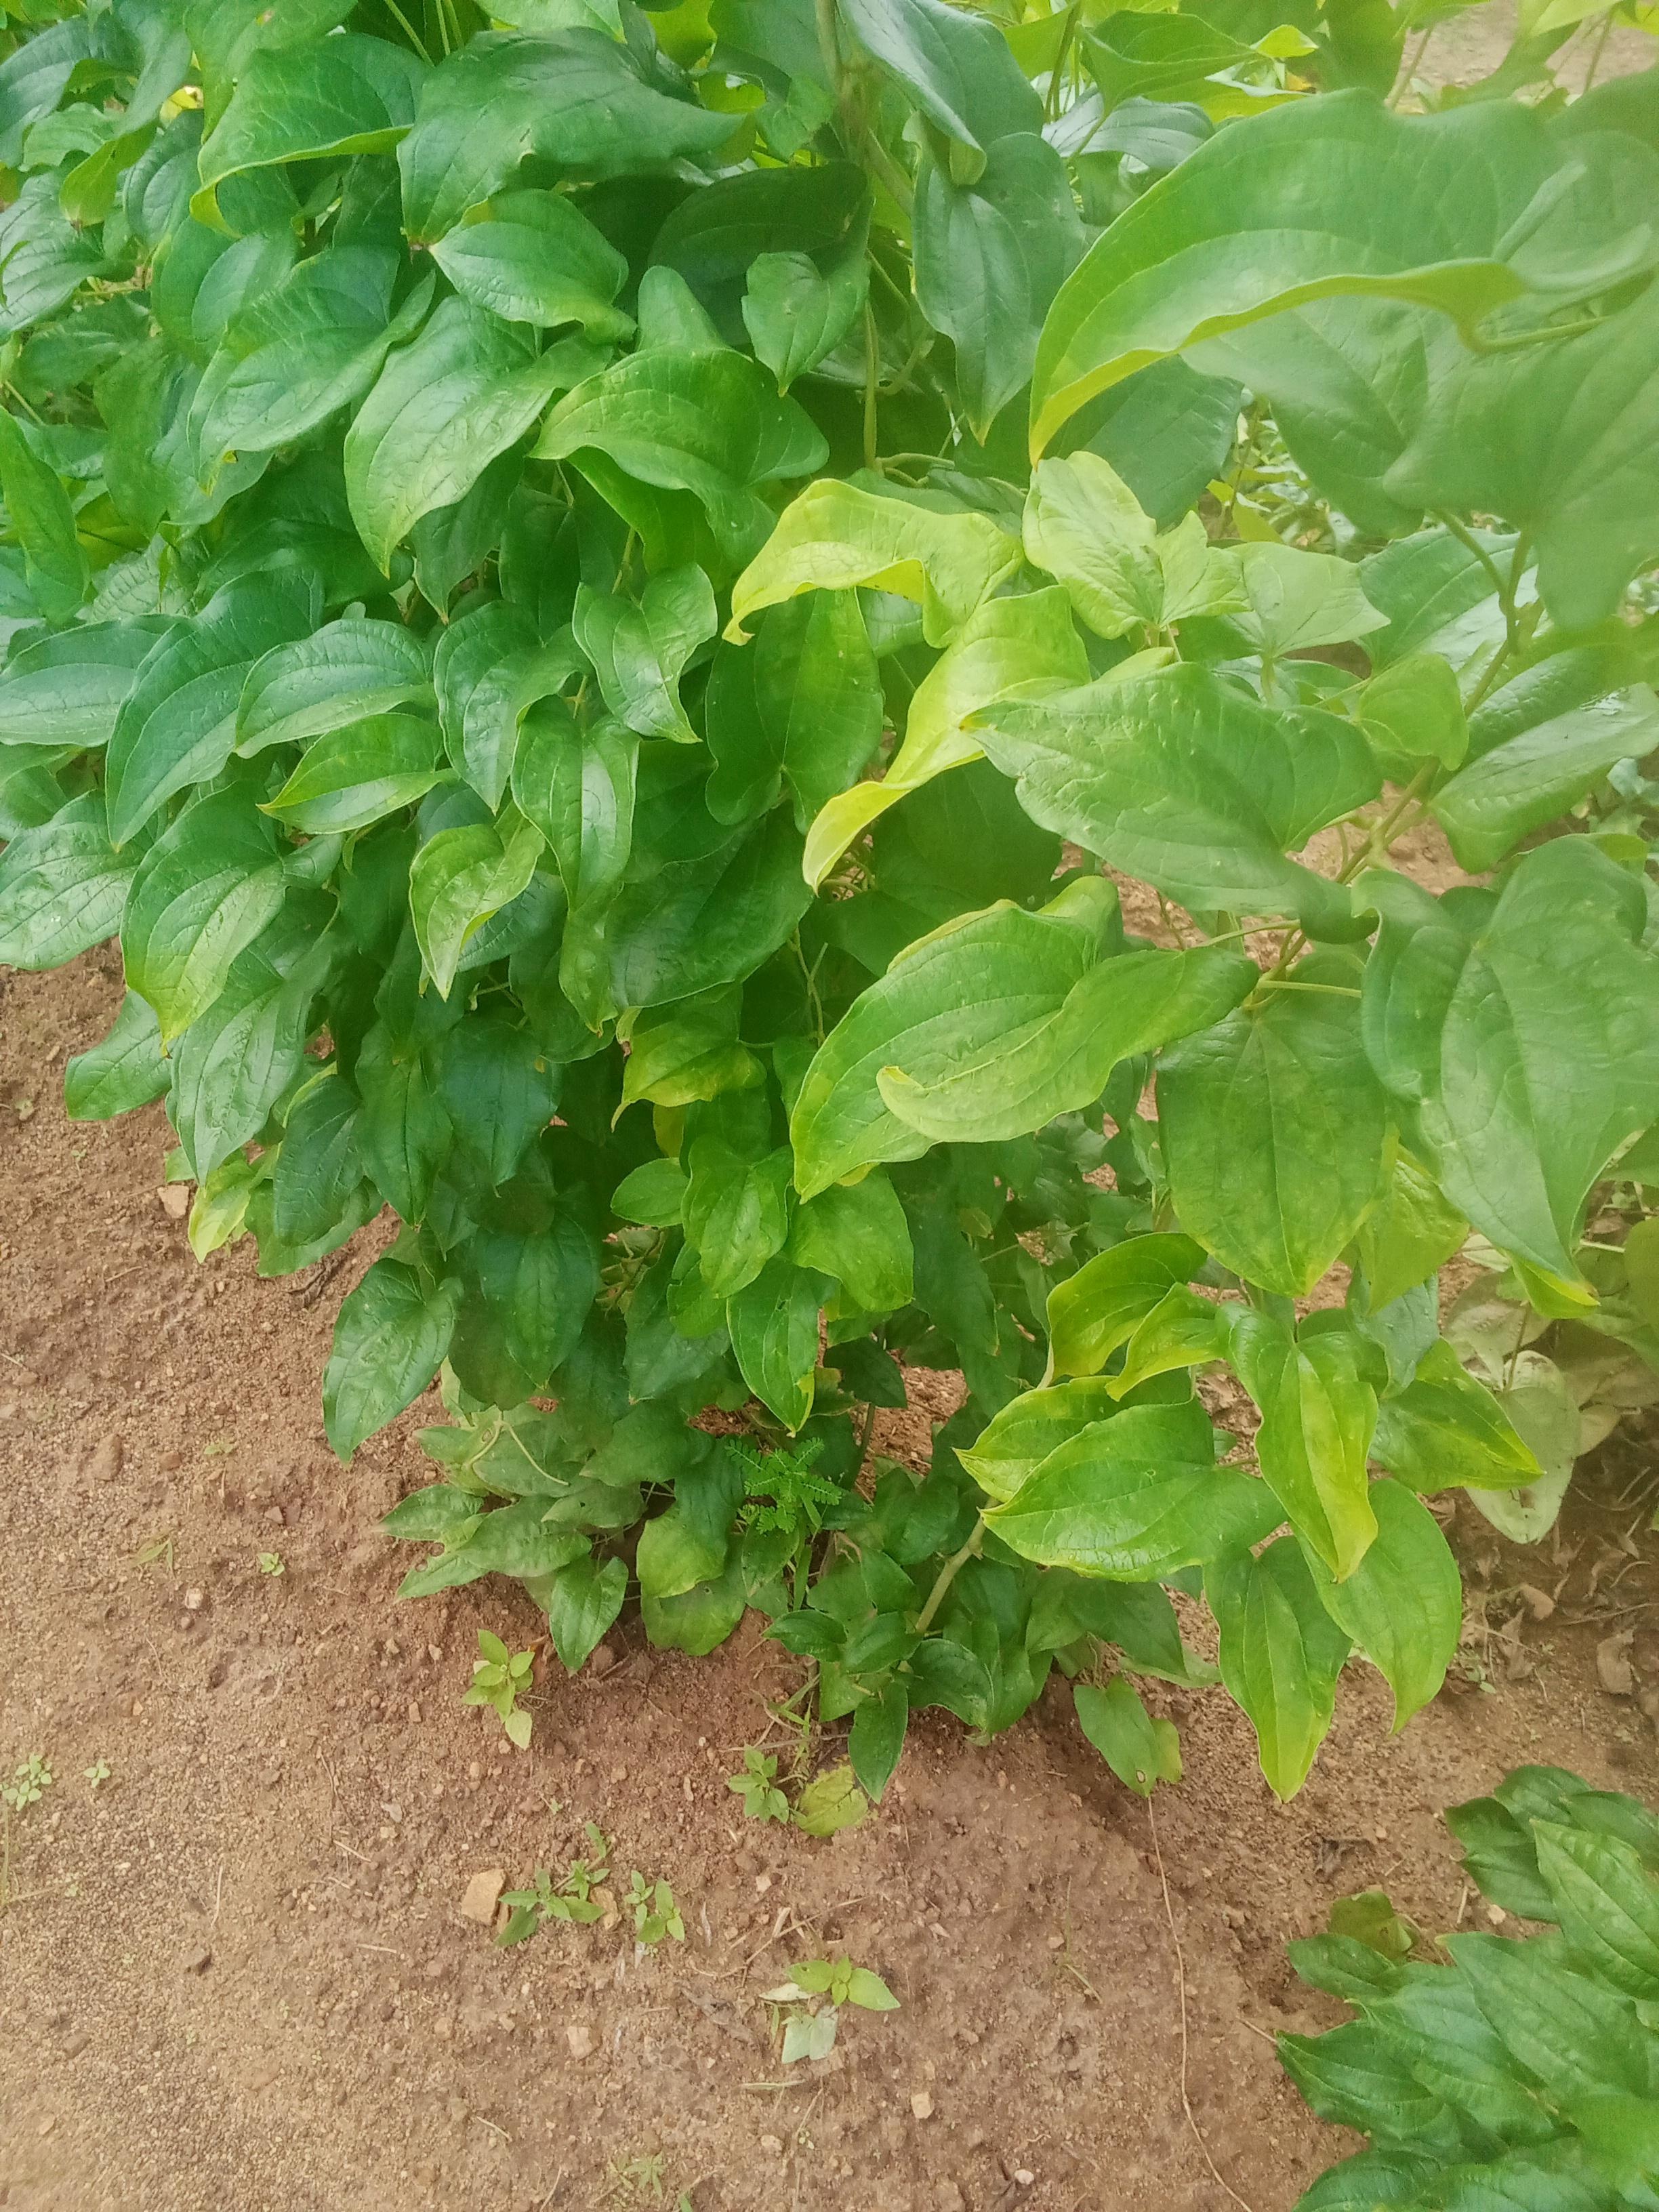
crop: yam
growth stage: vegetative
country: Nigeria
